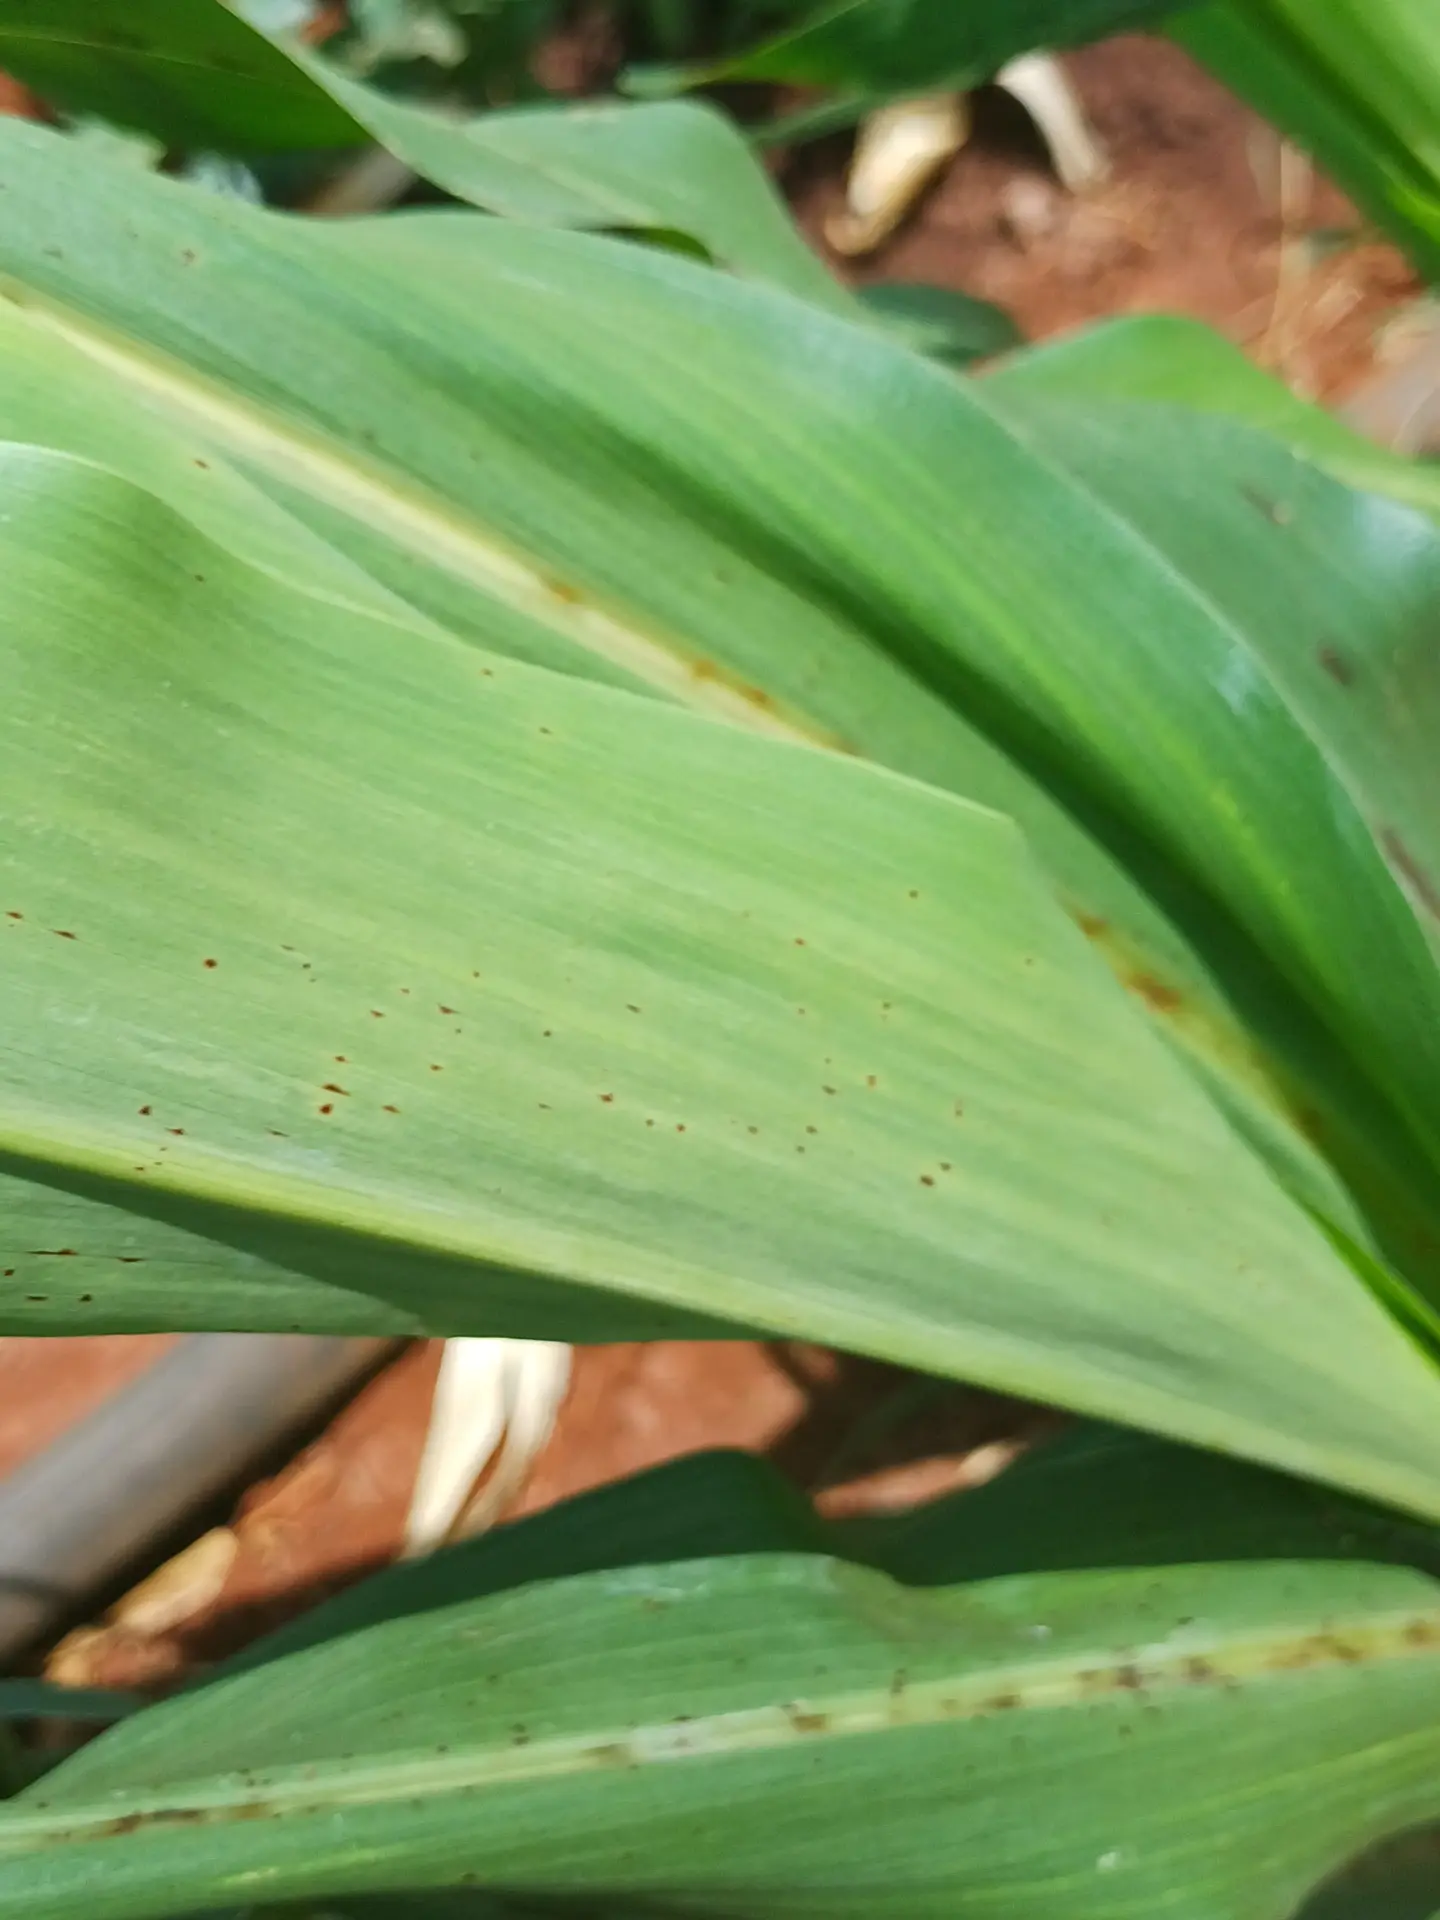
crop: sorghum
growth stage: vegetative
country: Kenya
